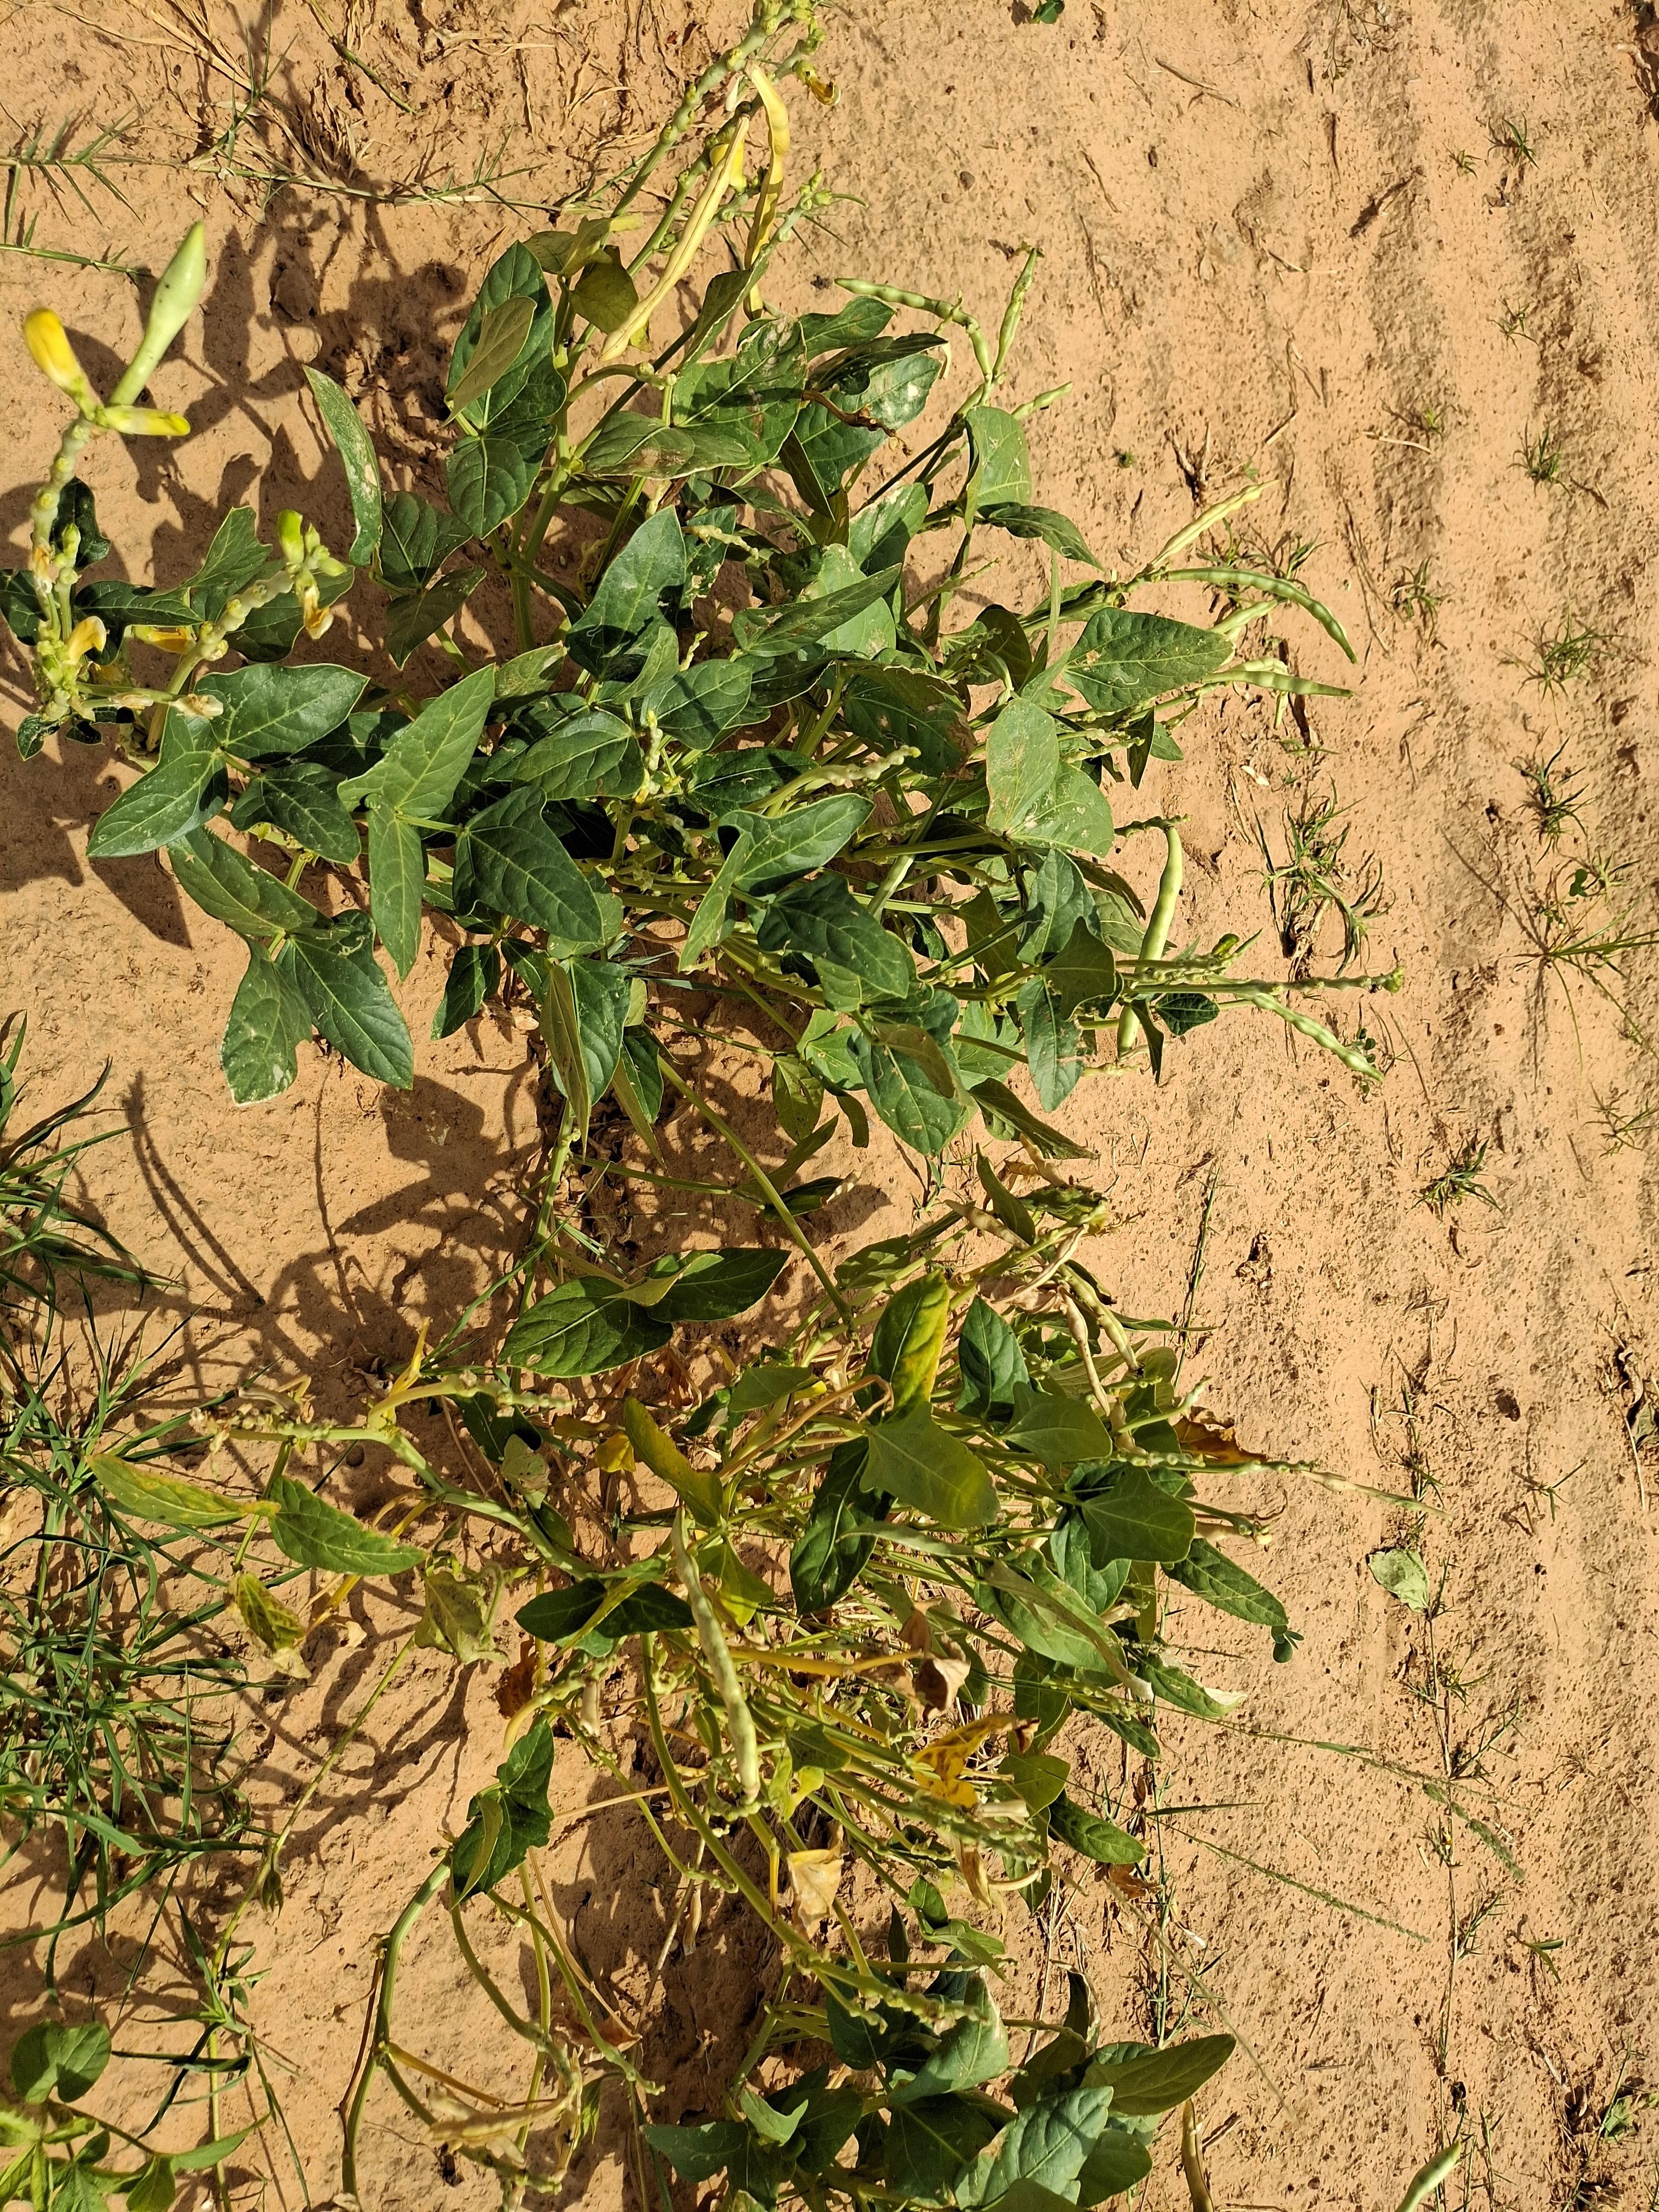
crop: cowpea
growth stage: harvest maturity
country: Nigeria
